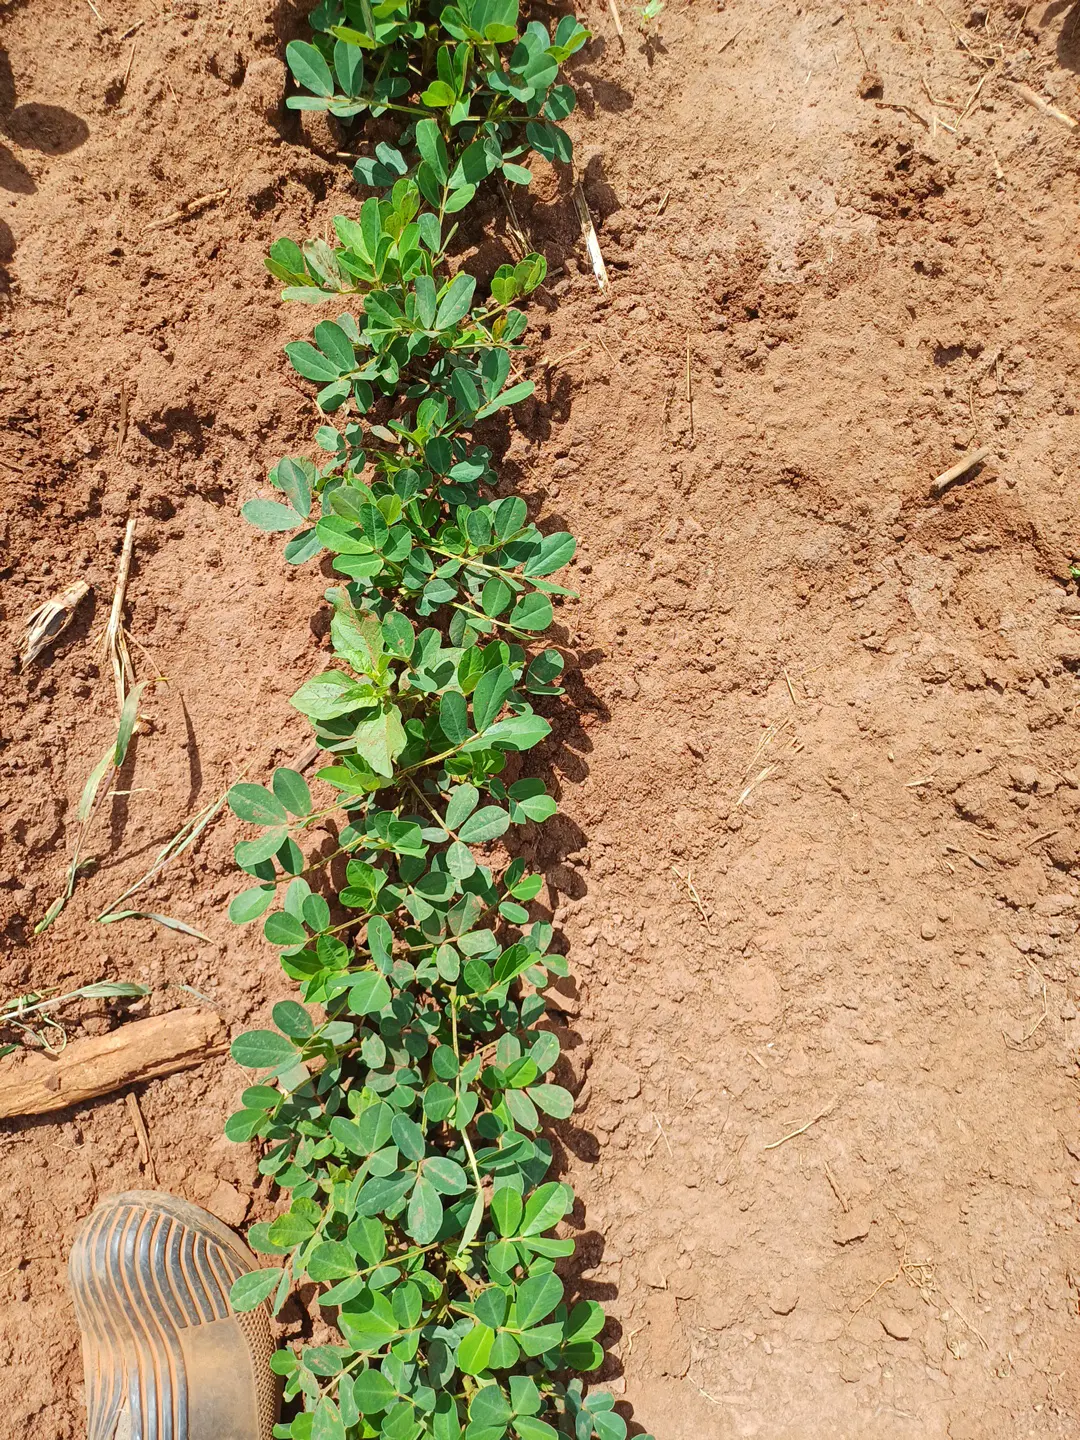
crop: groundnut
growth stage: flowering
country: Kenya
